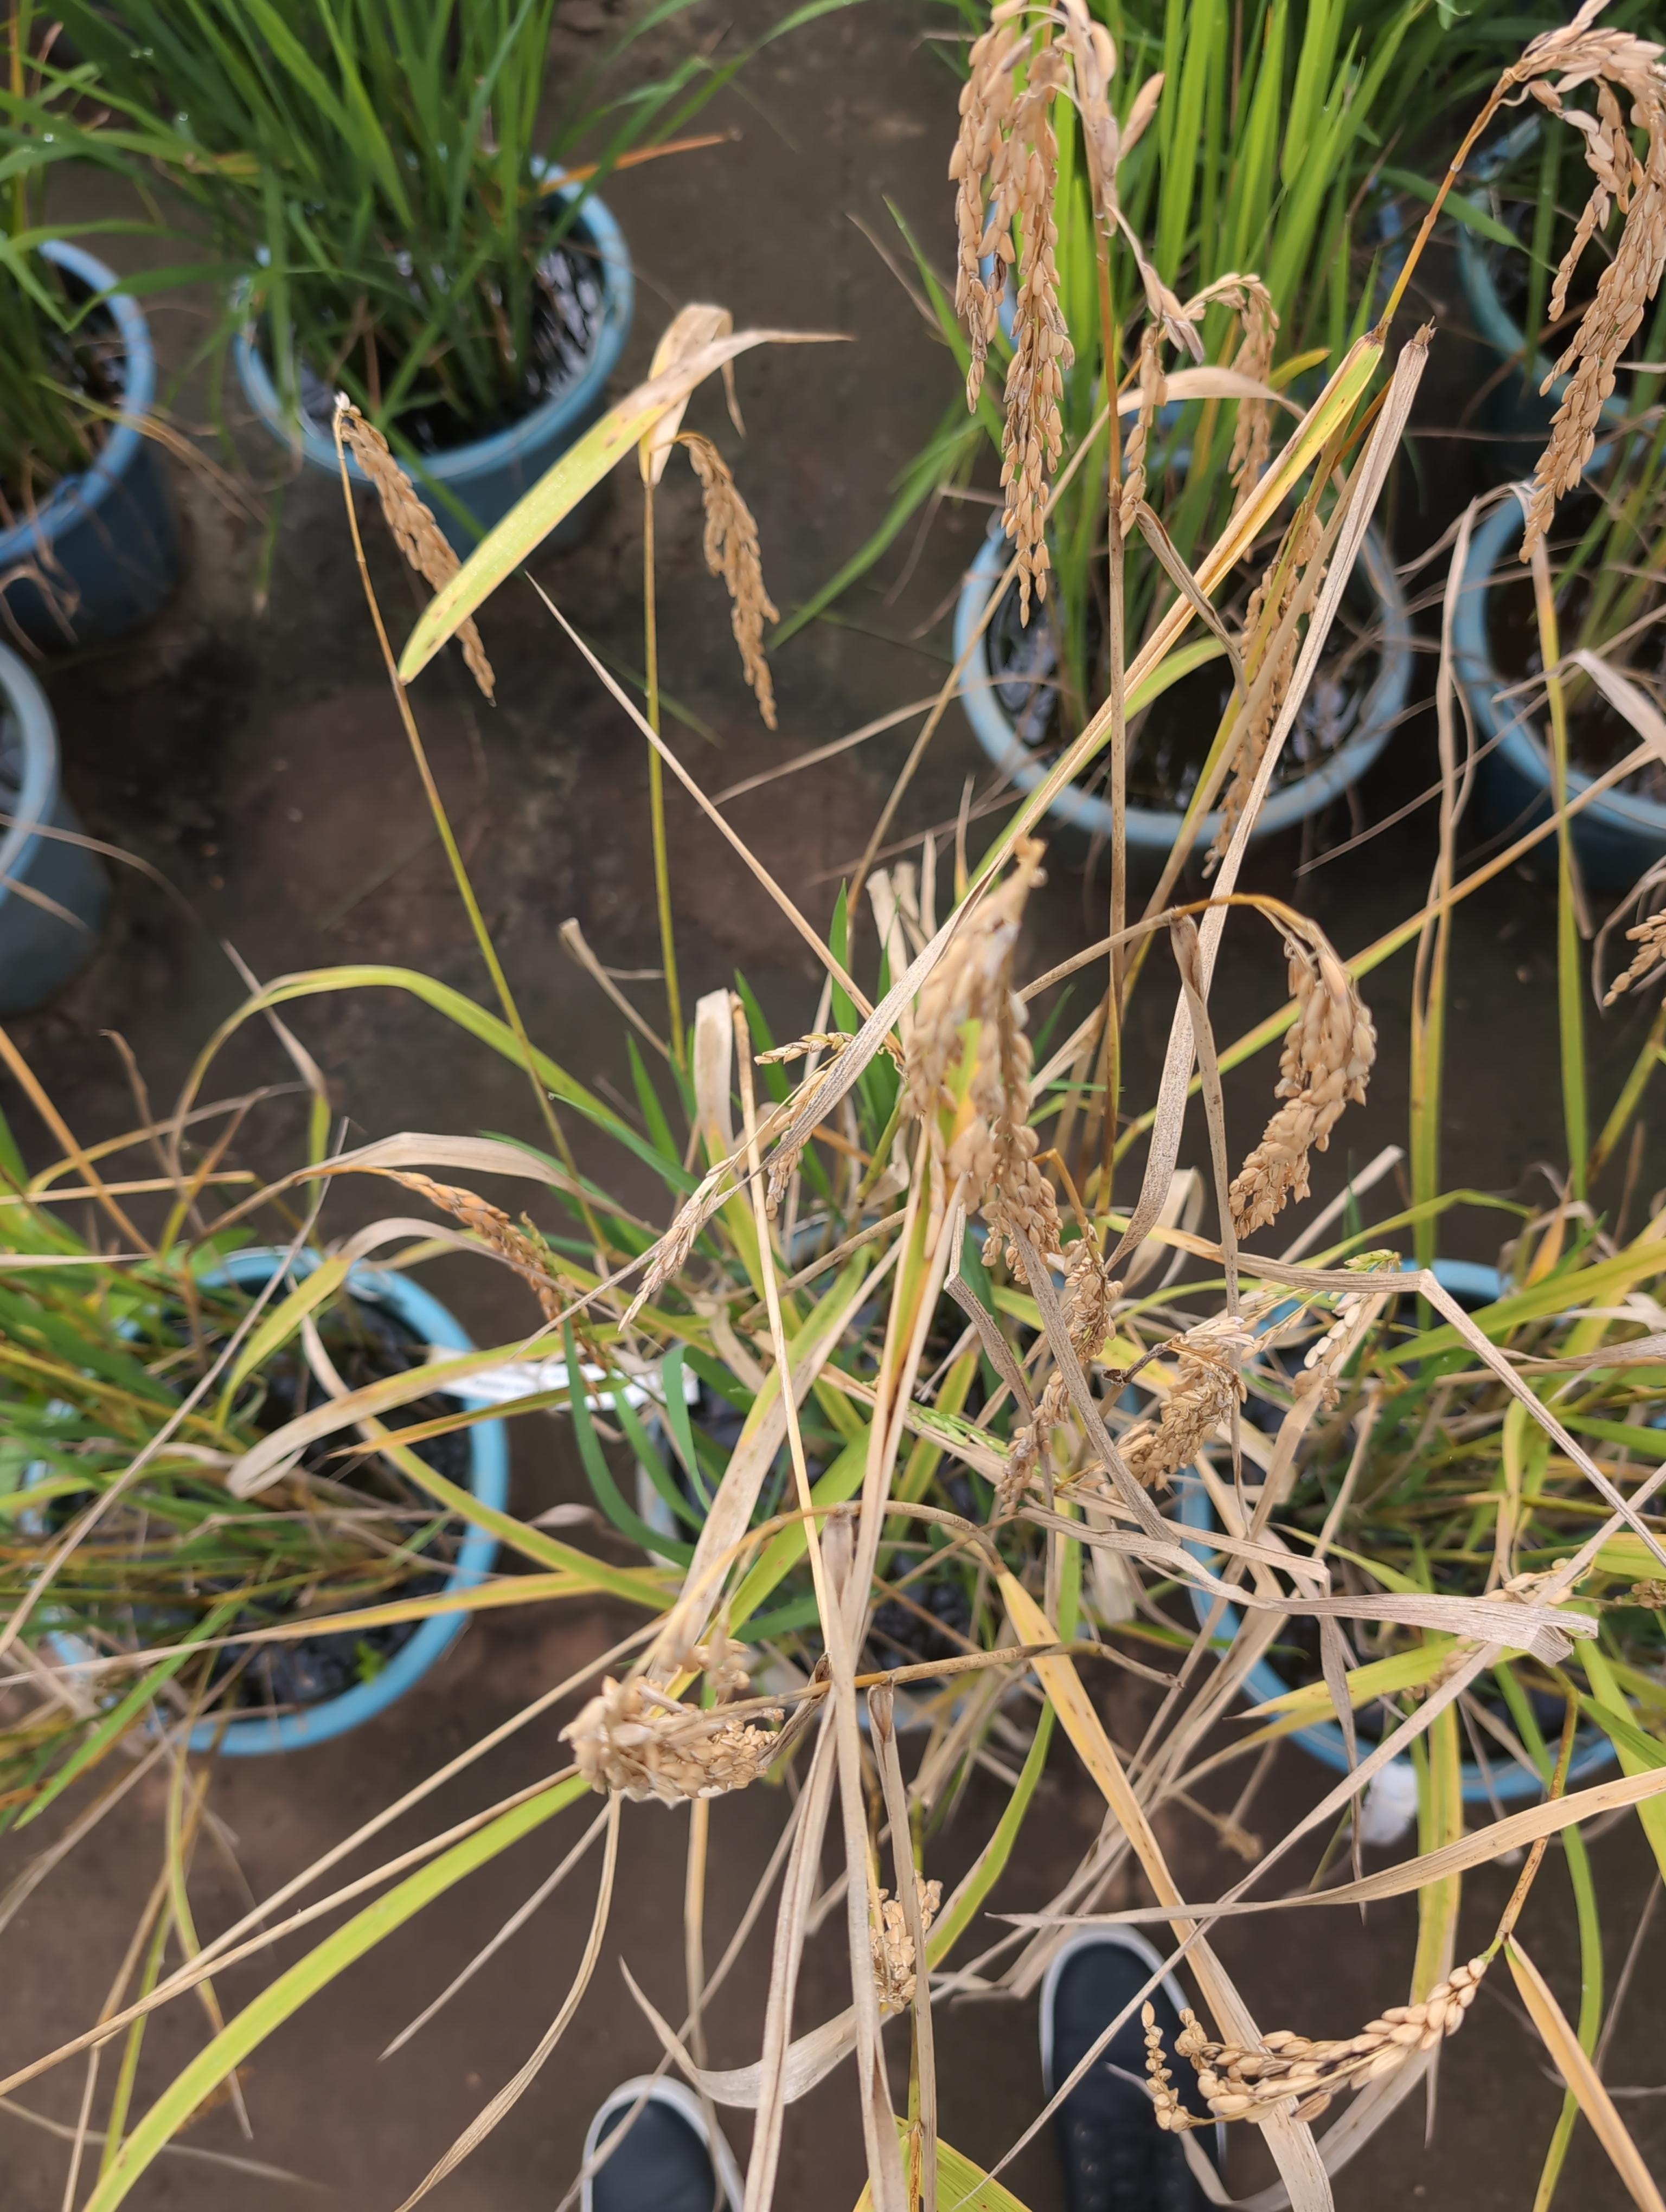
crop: rice
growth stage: senescence
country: Côte d'Ivoire
